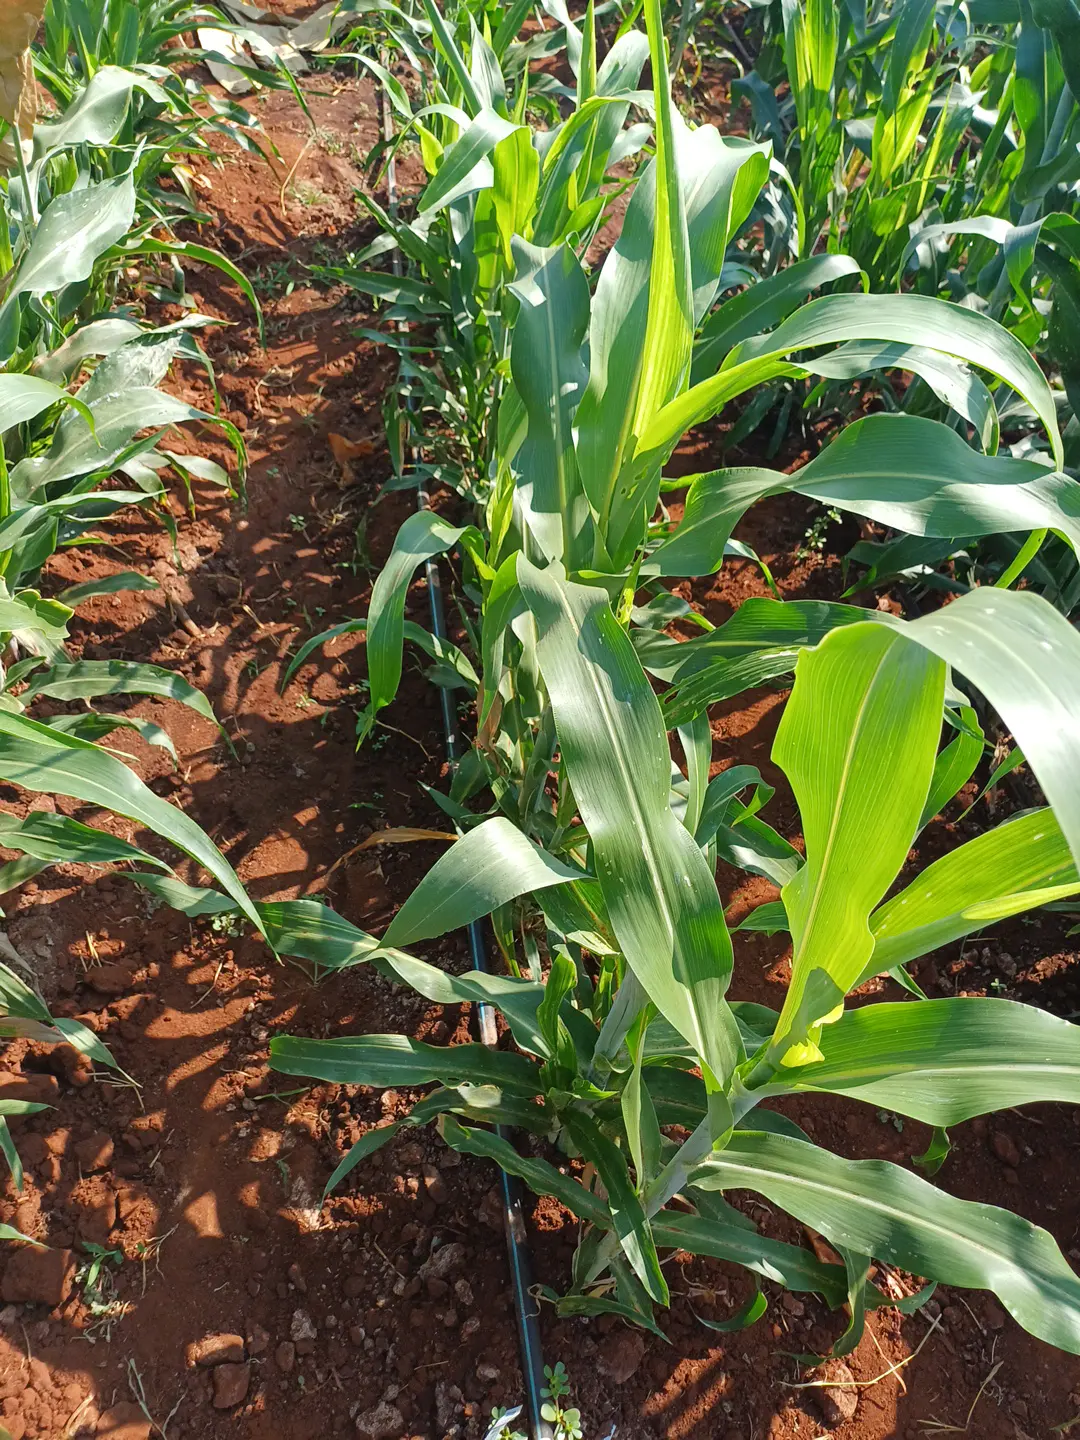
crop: sorghum
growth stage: vegetative
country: Kenya
